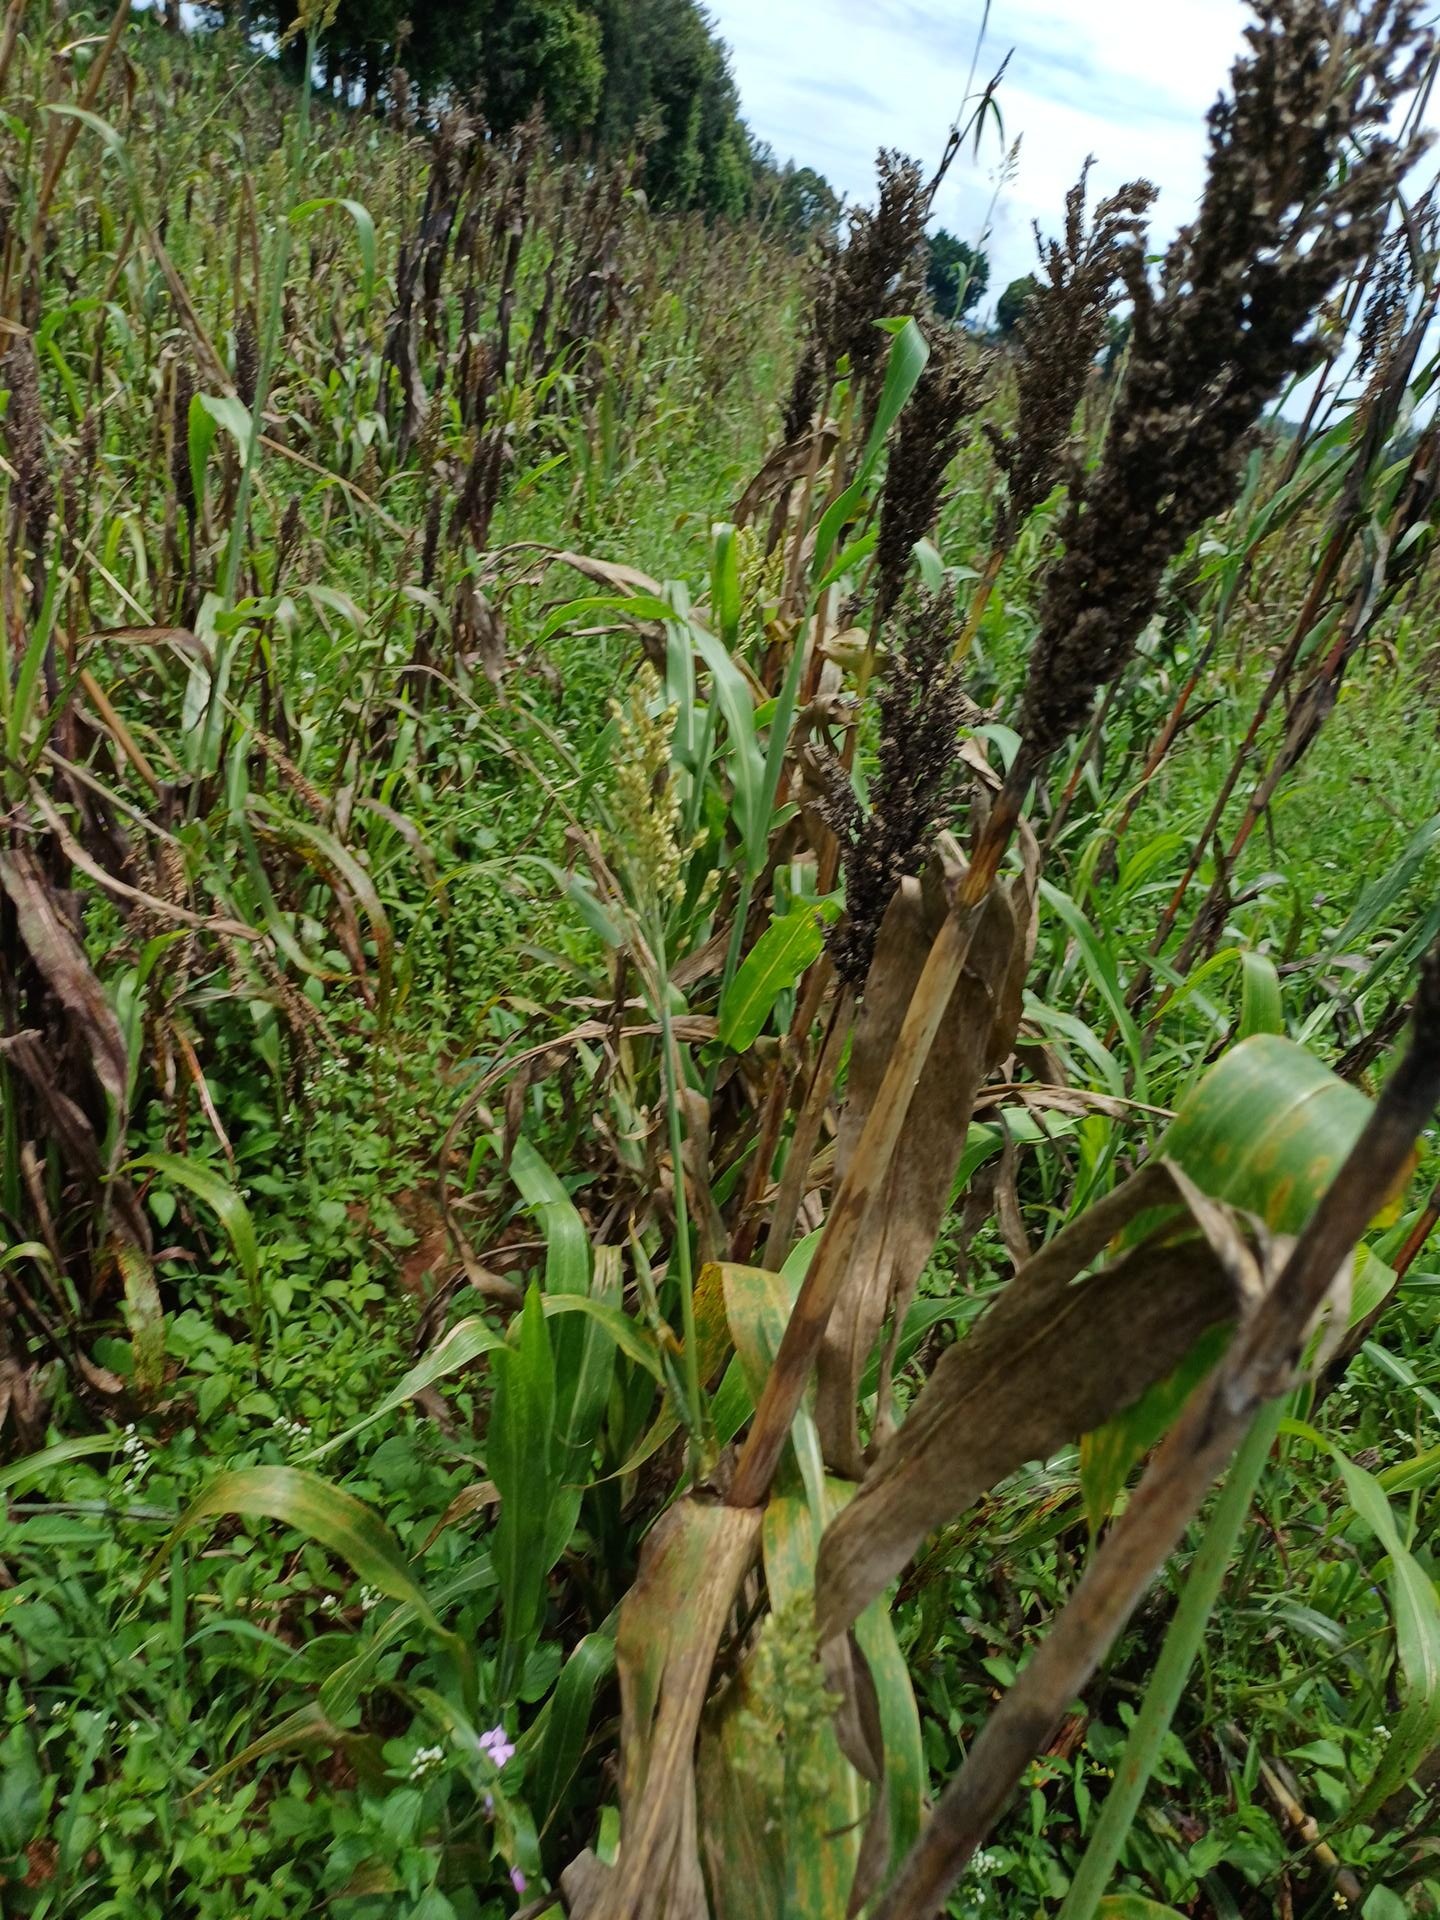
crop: sorghum
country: Kenya
